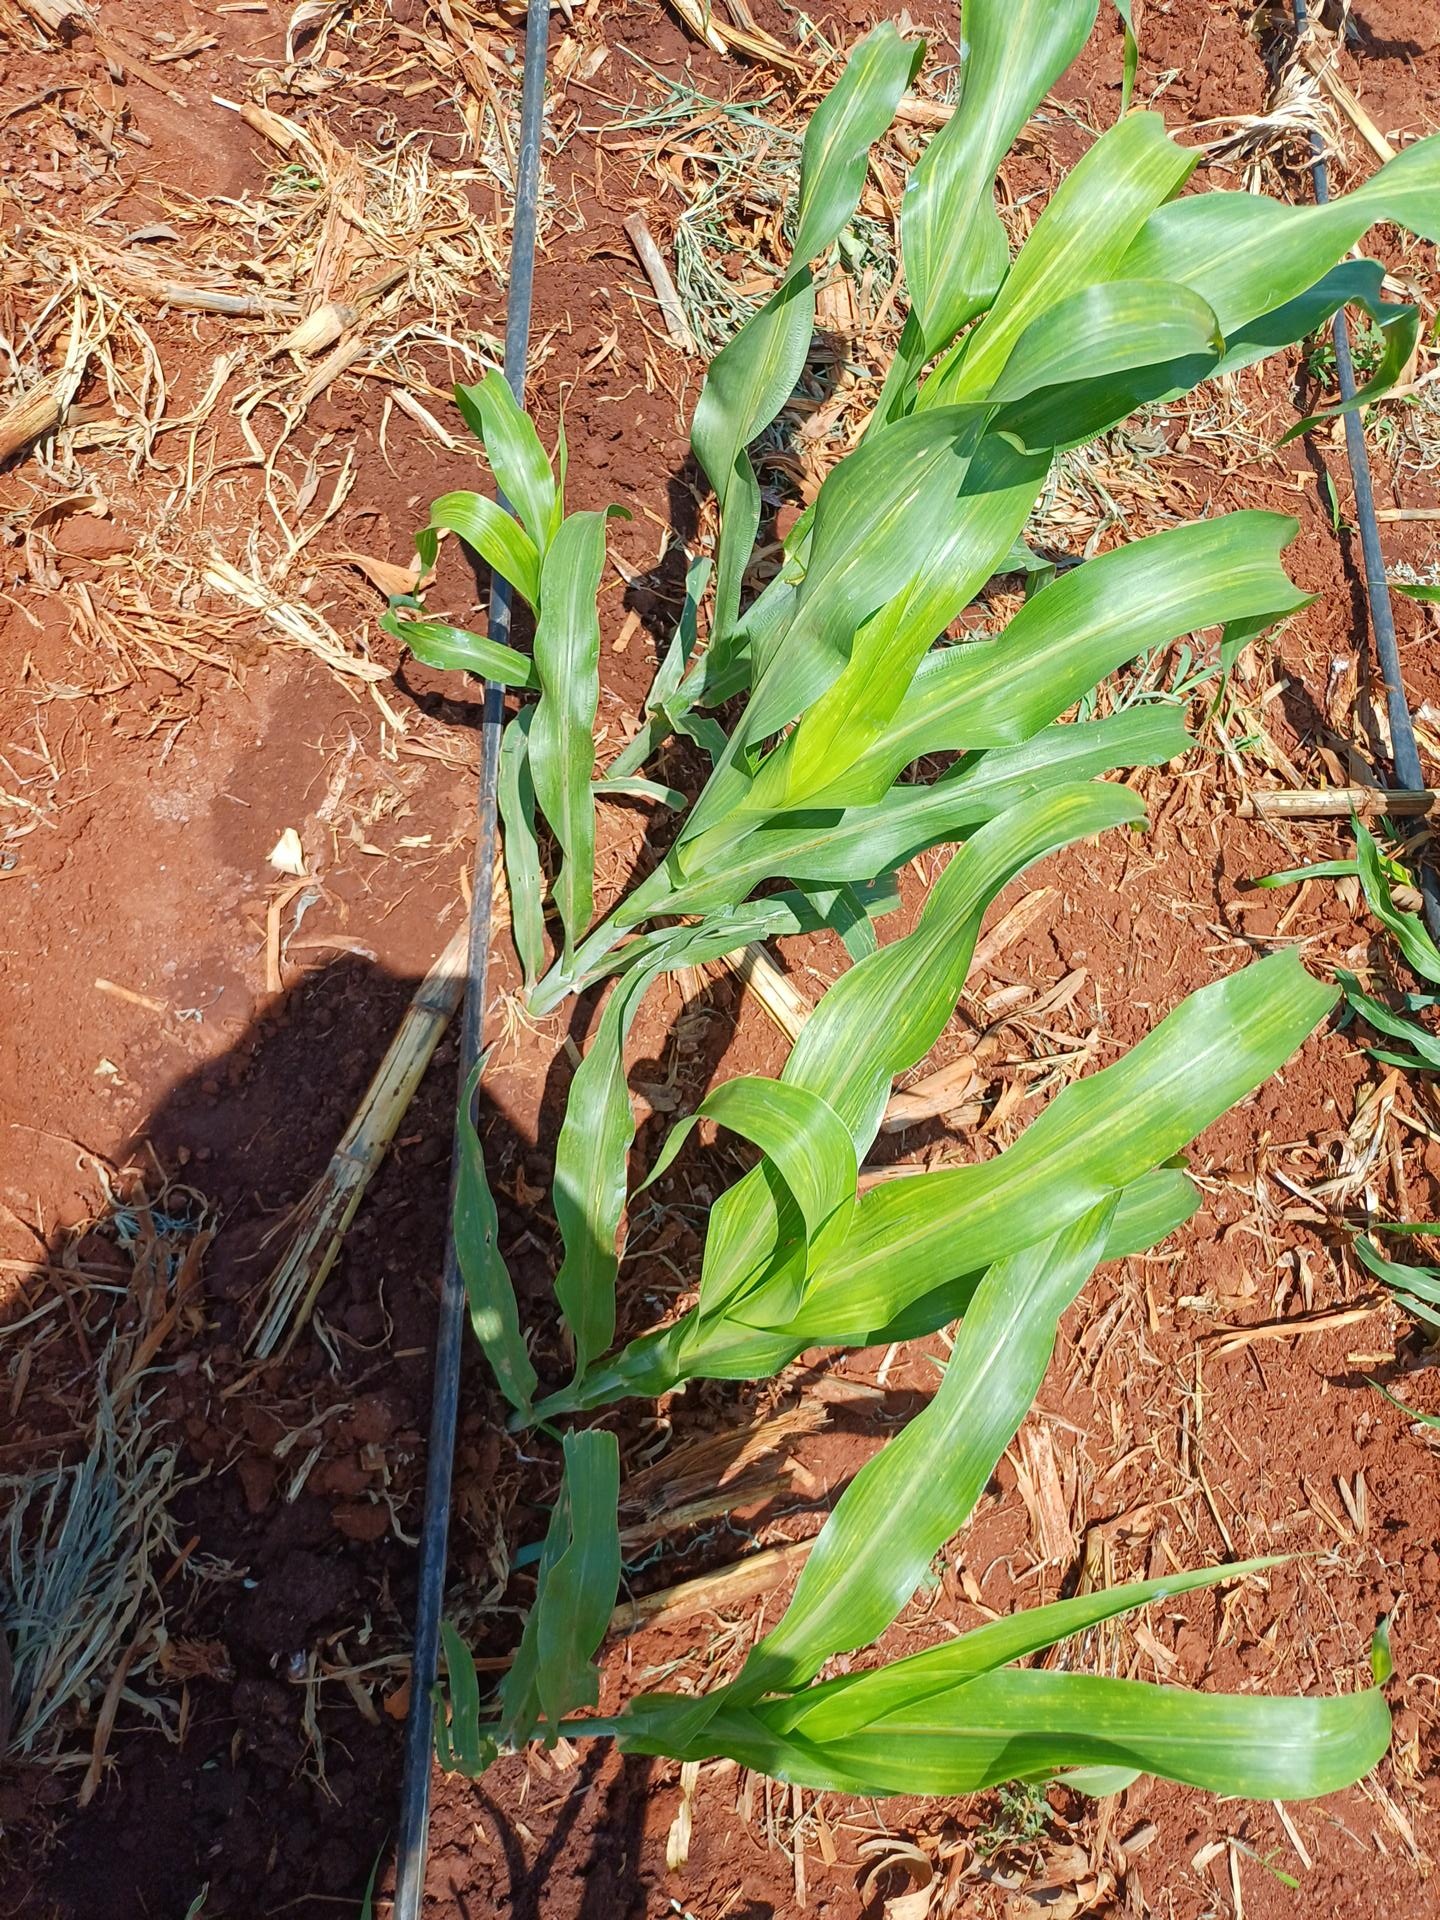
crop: sorghum
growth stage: vegetative
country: Kenya
